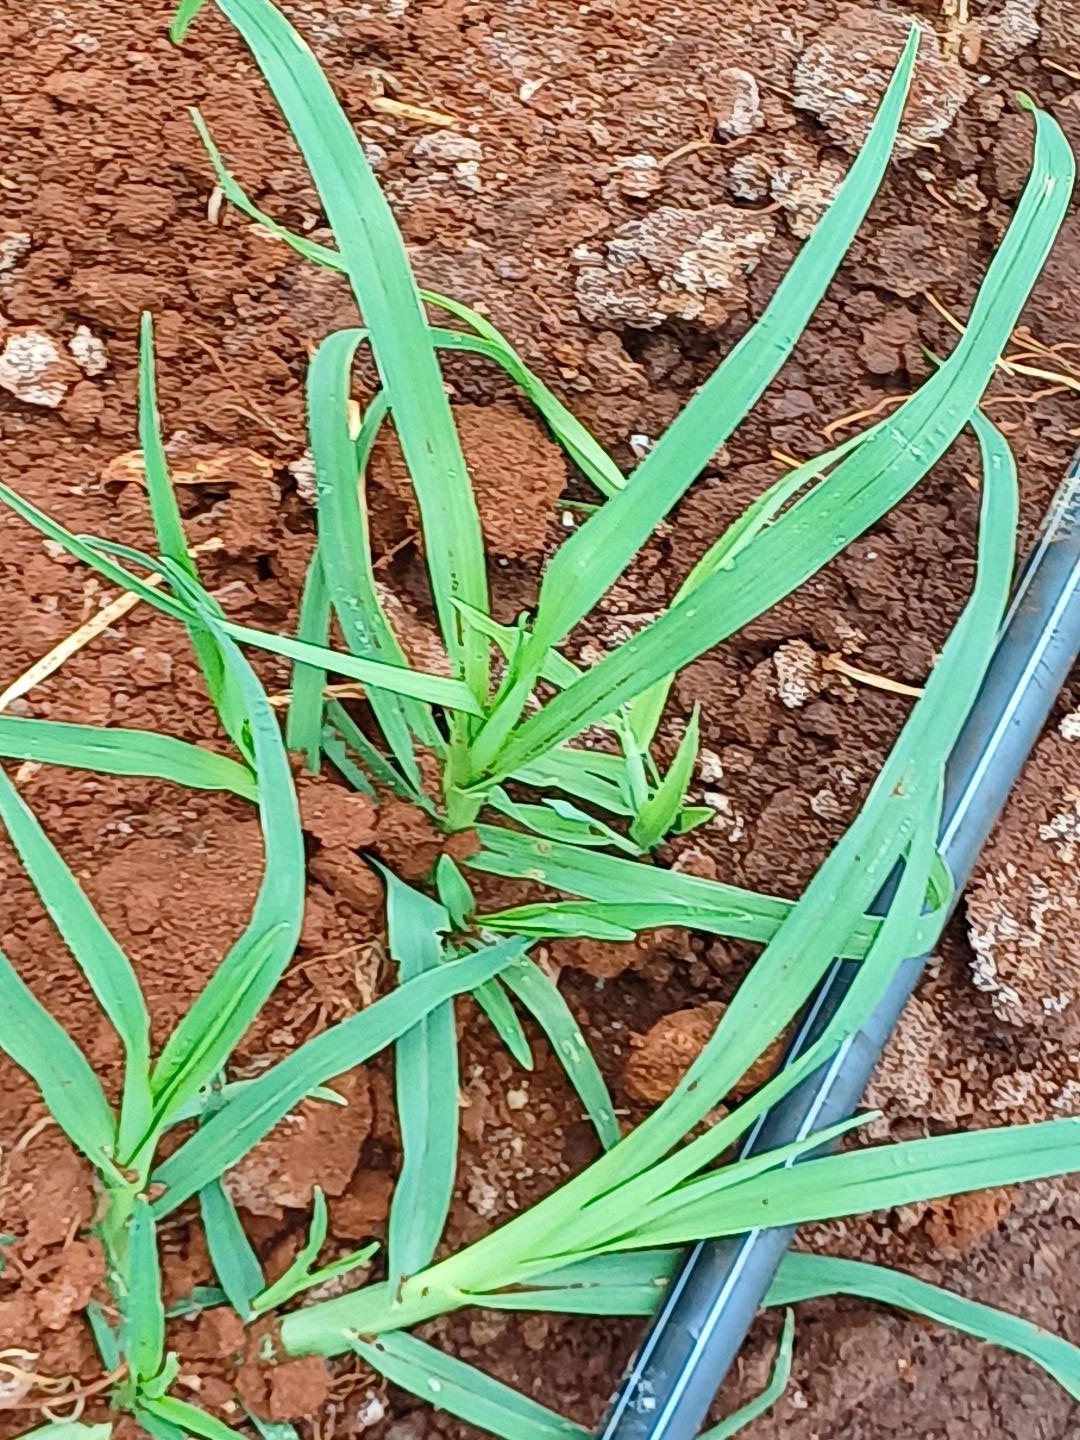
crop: finger millet
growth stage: vegetative
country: Kenya
